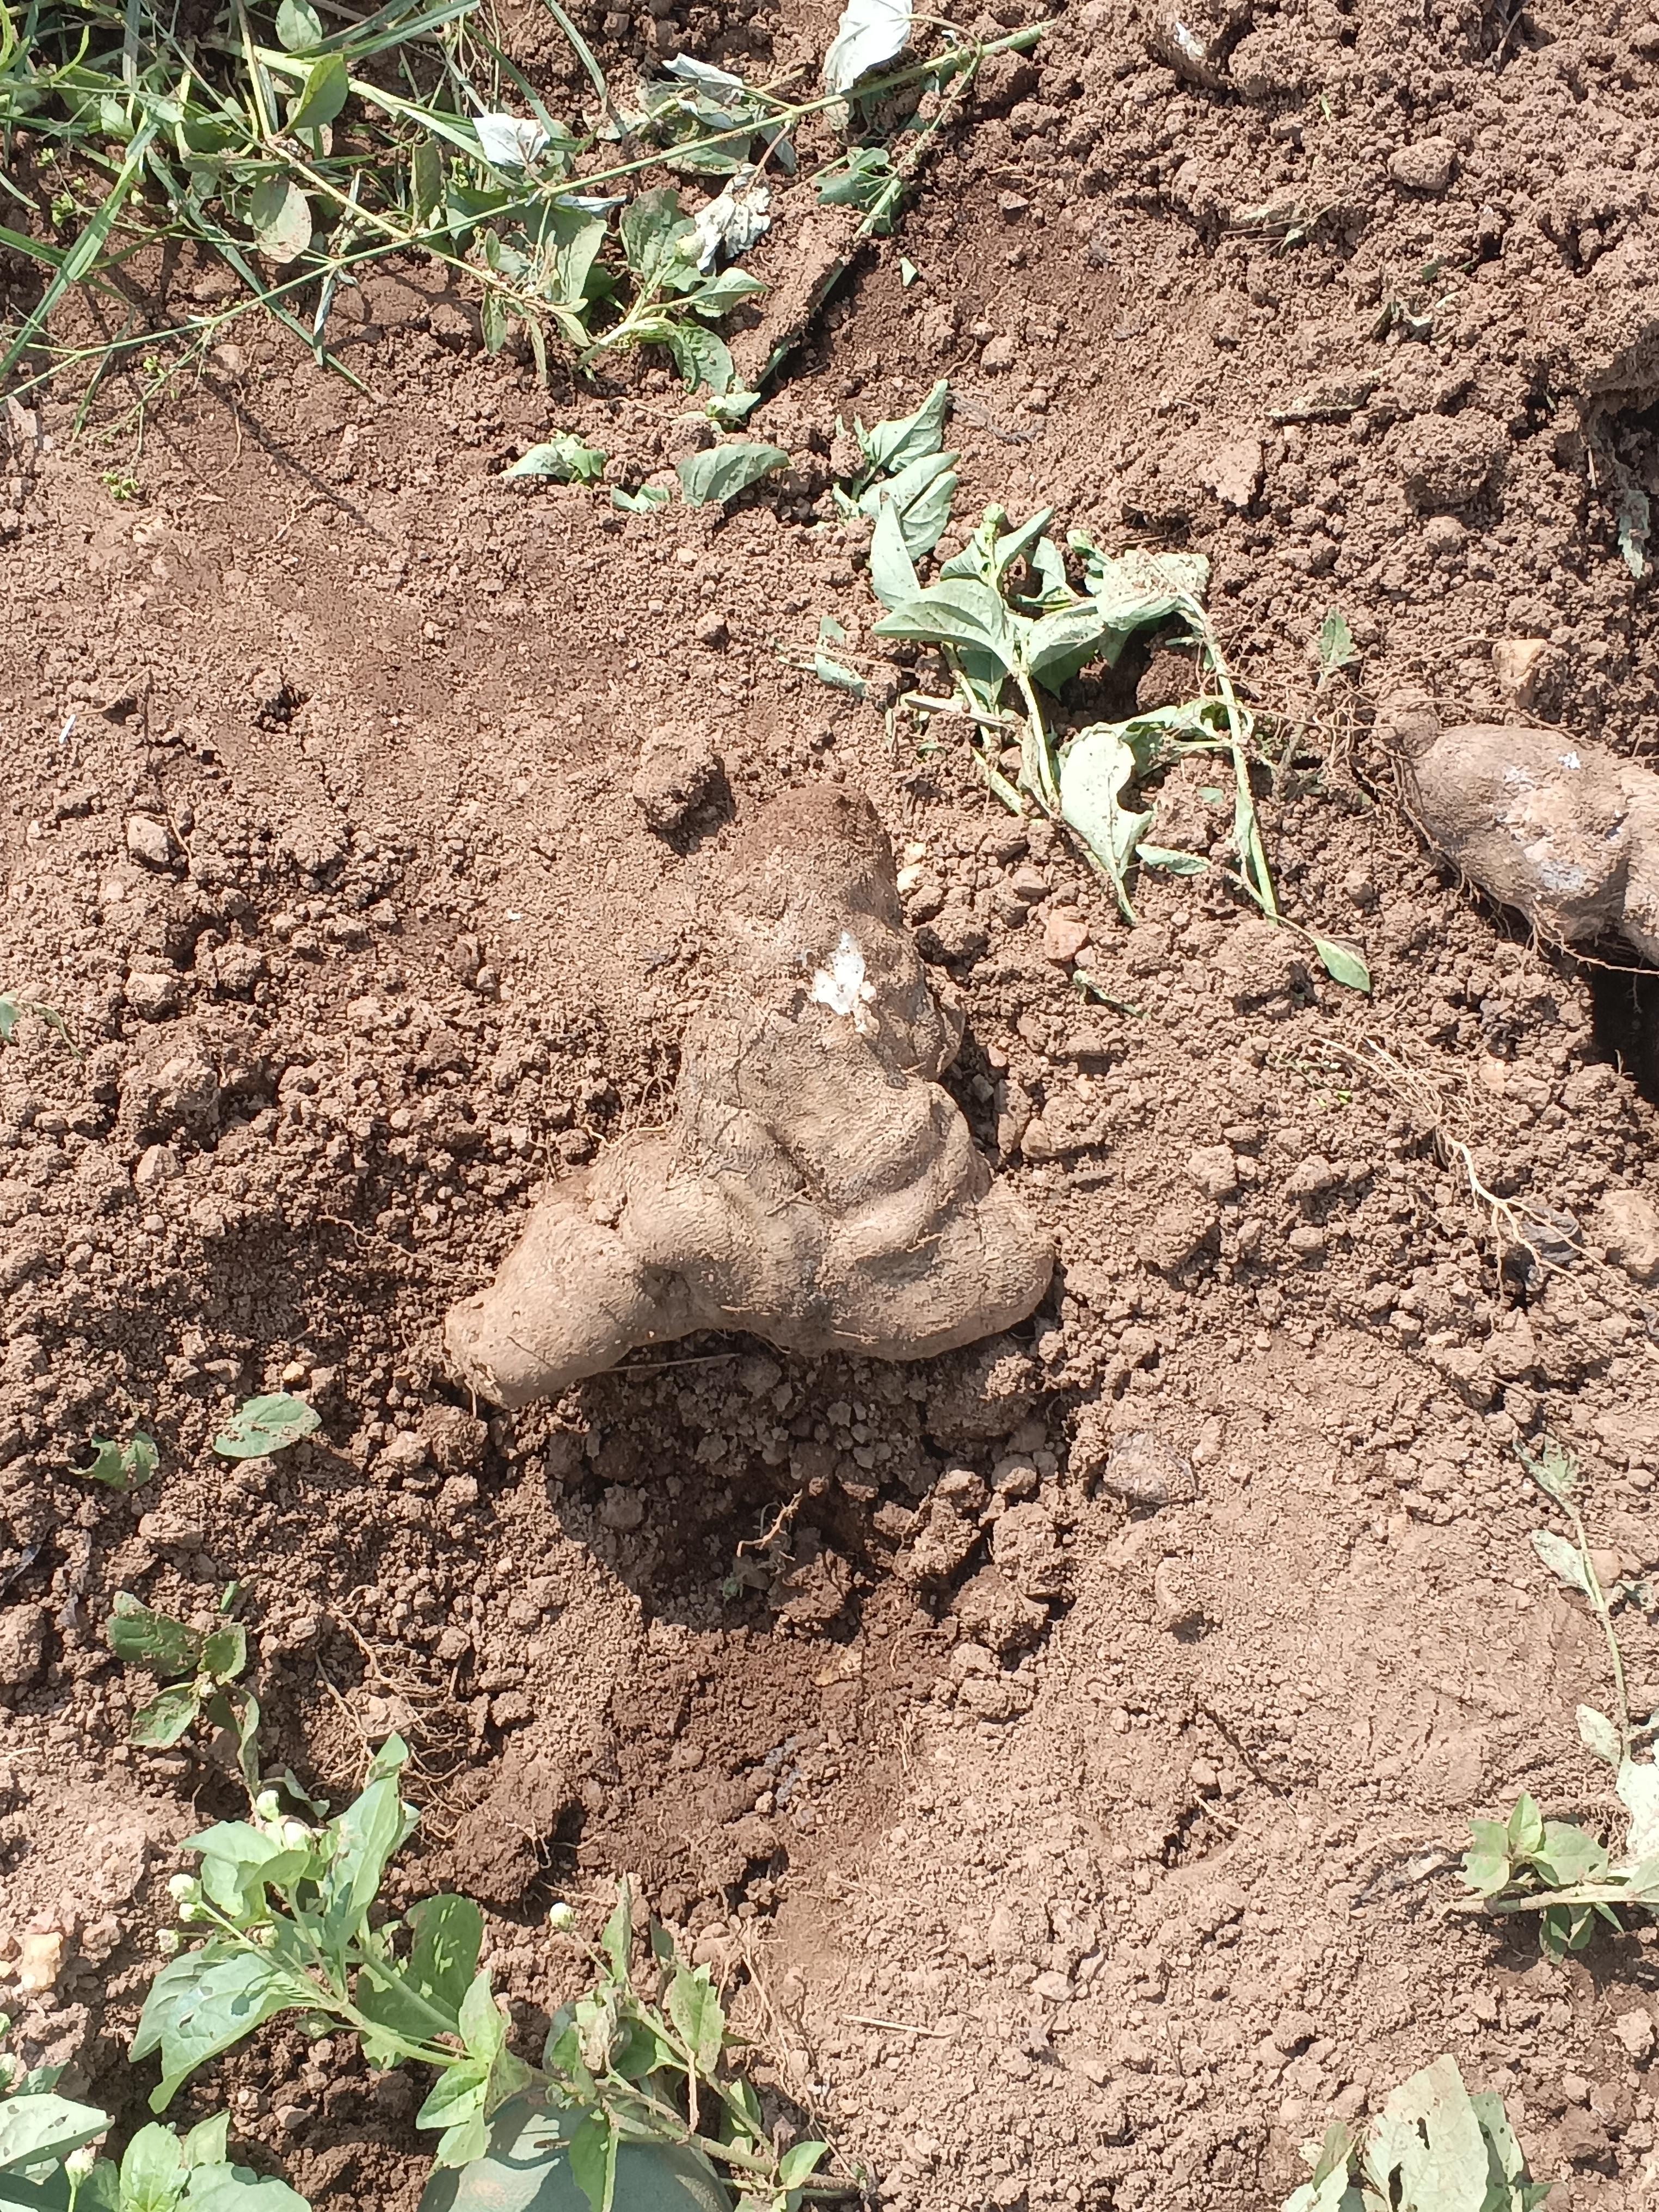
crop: yam
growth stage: harvest
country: Nigeria
